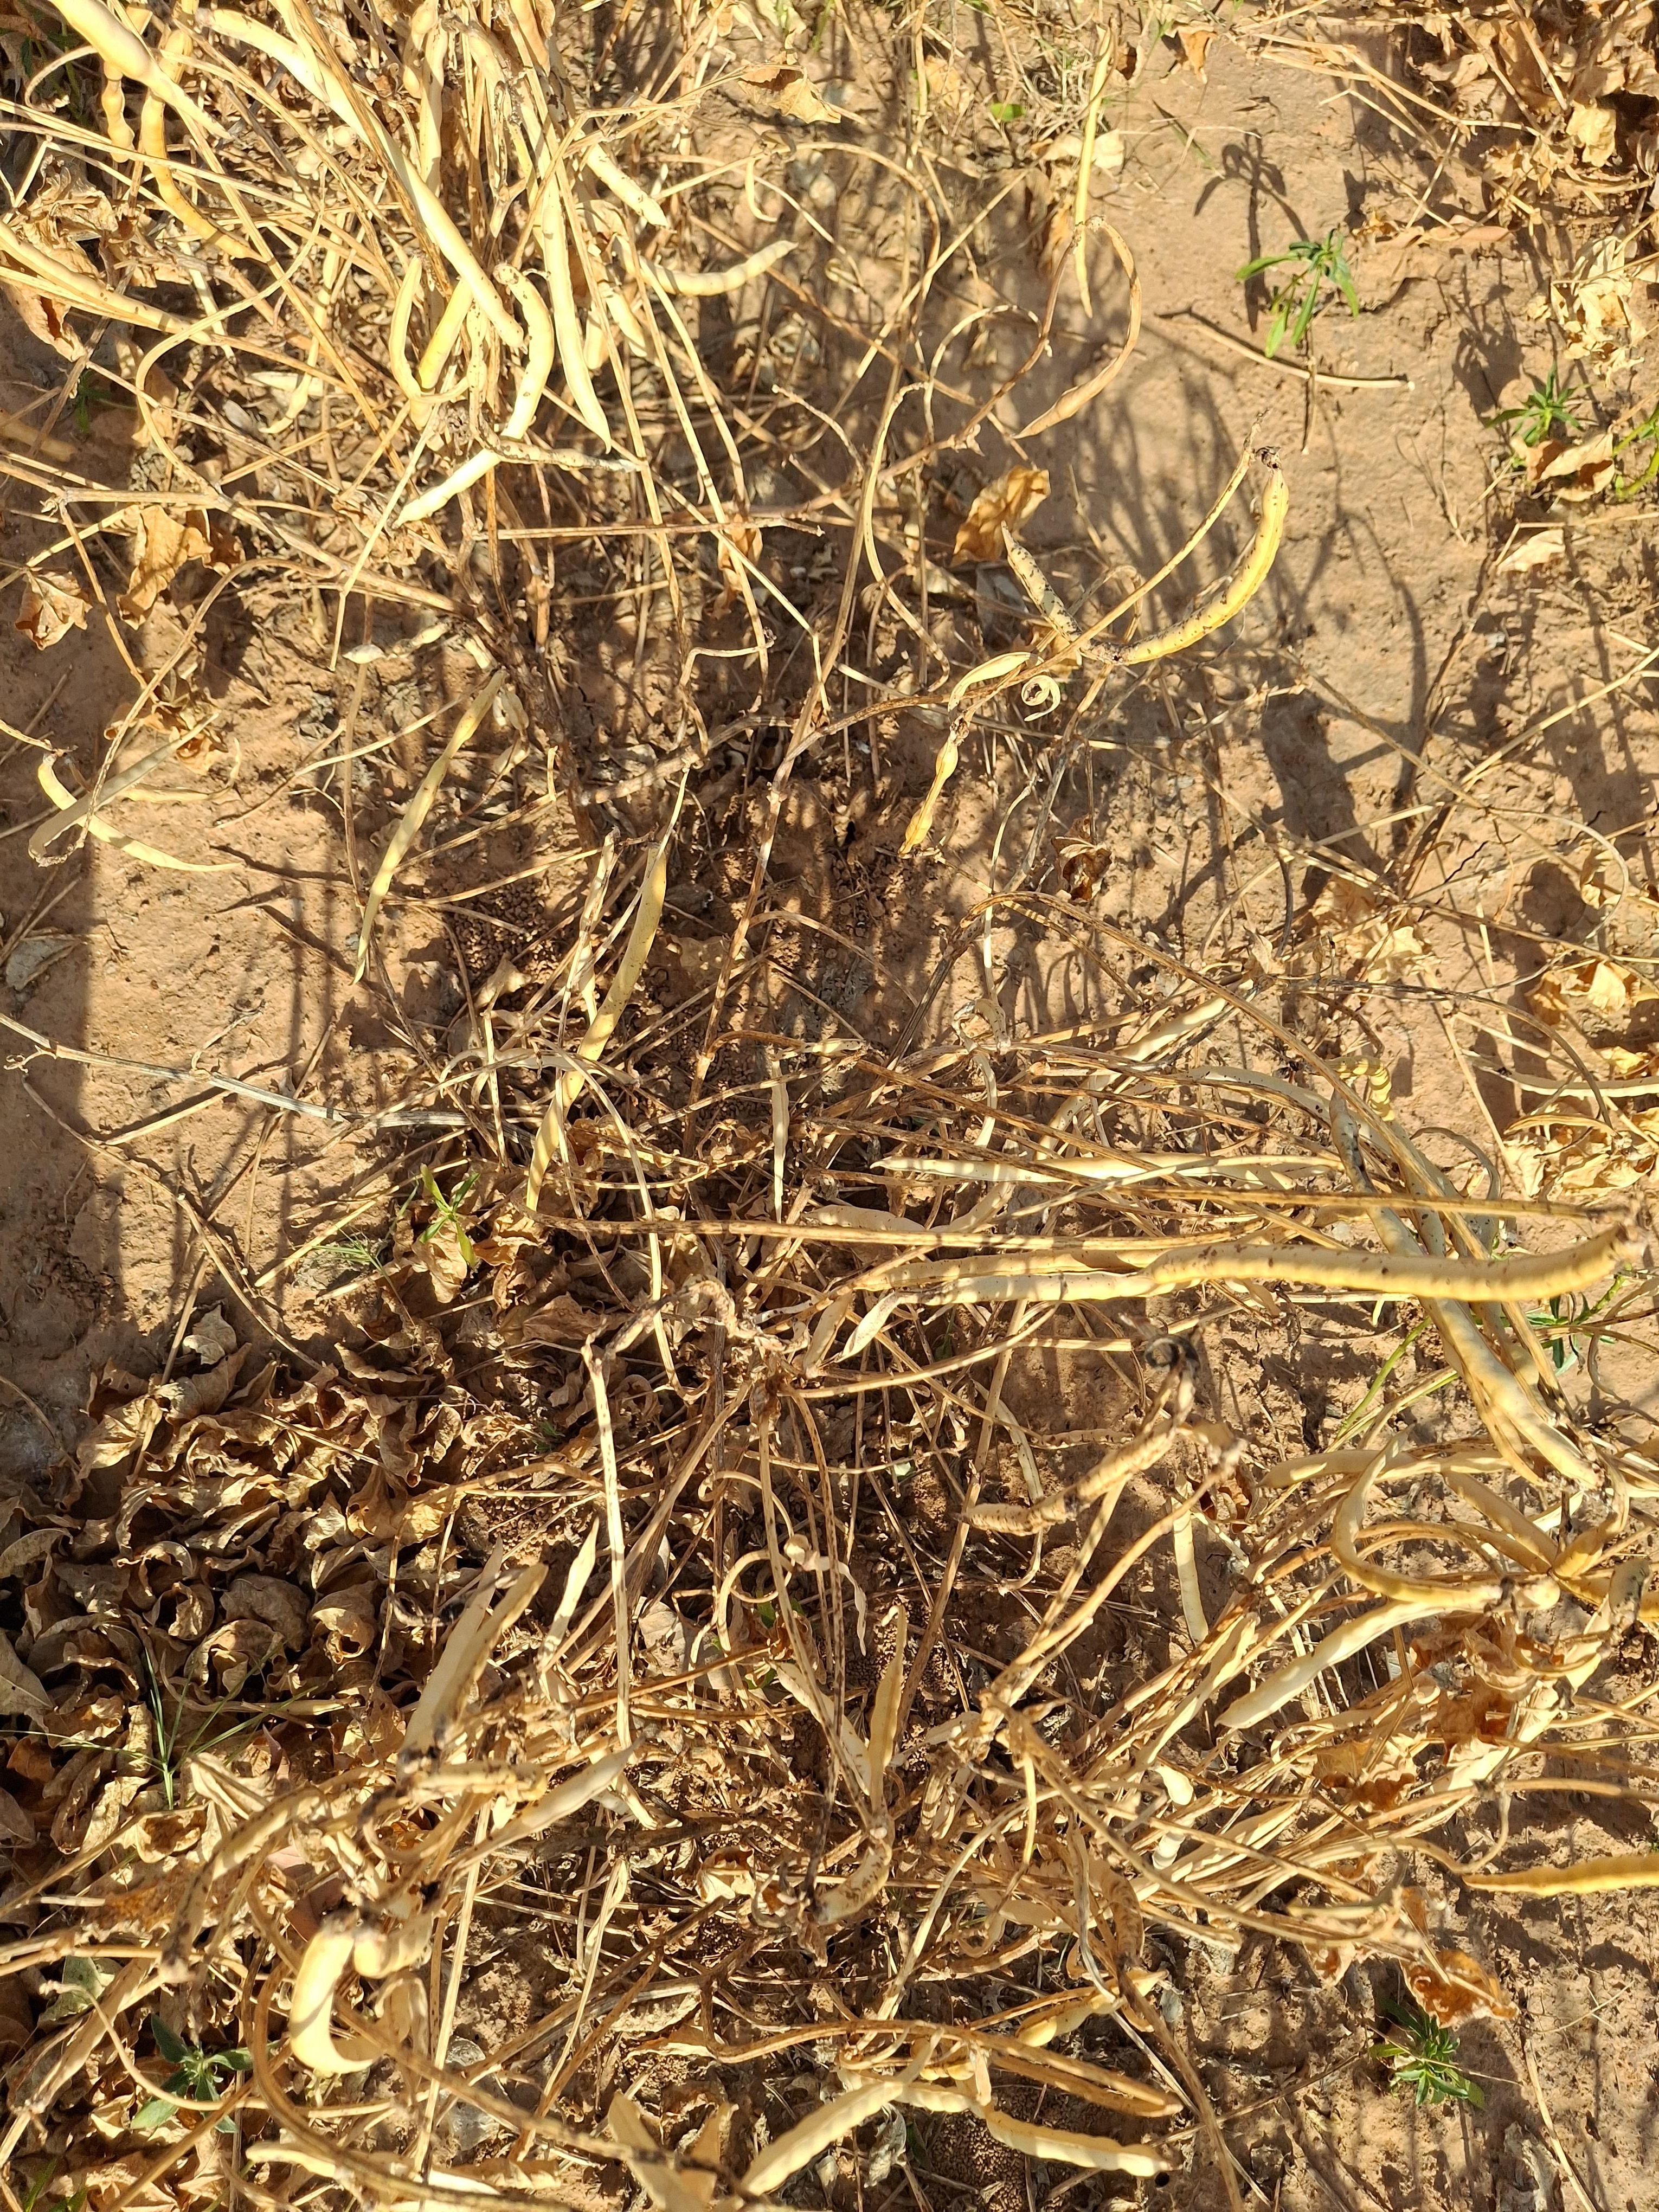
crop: cowpea
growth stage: harvest
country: Nigeria
